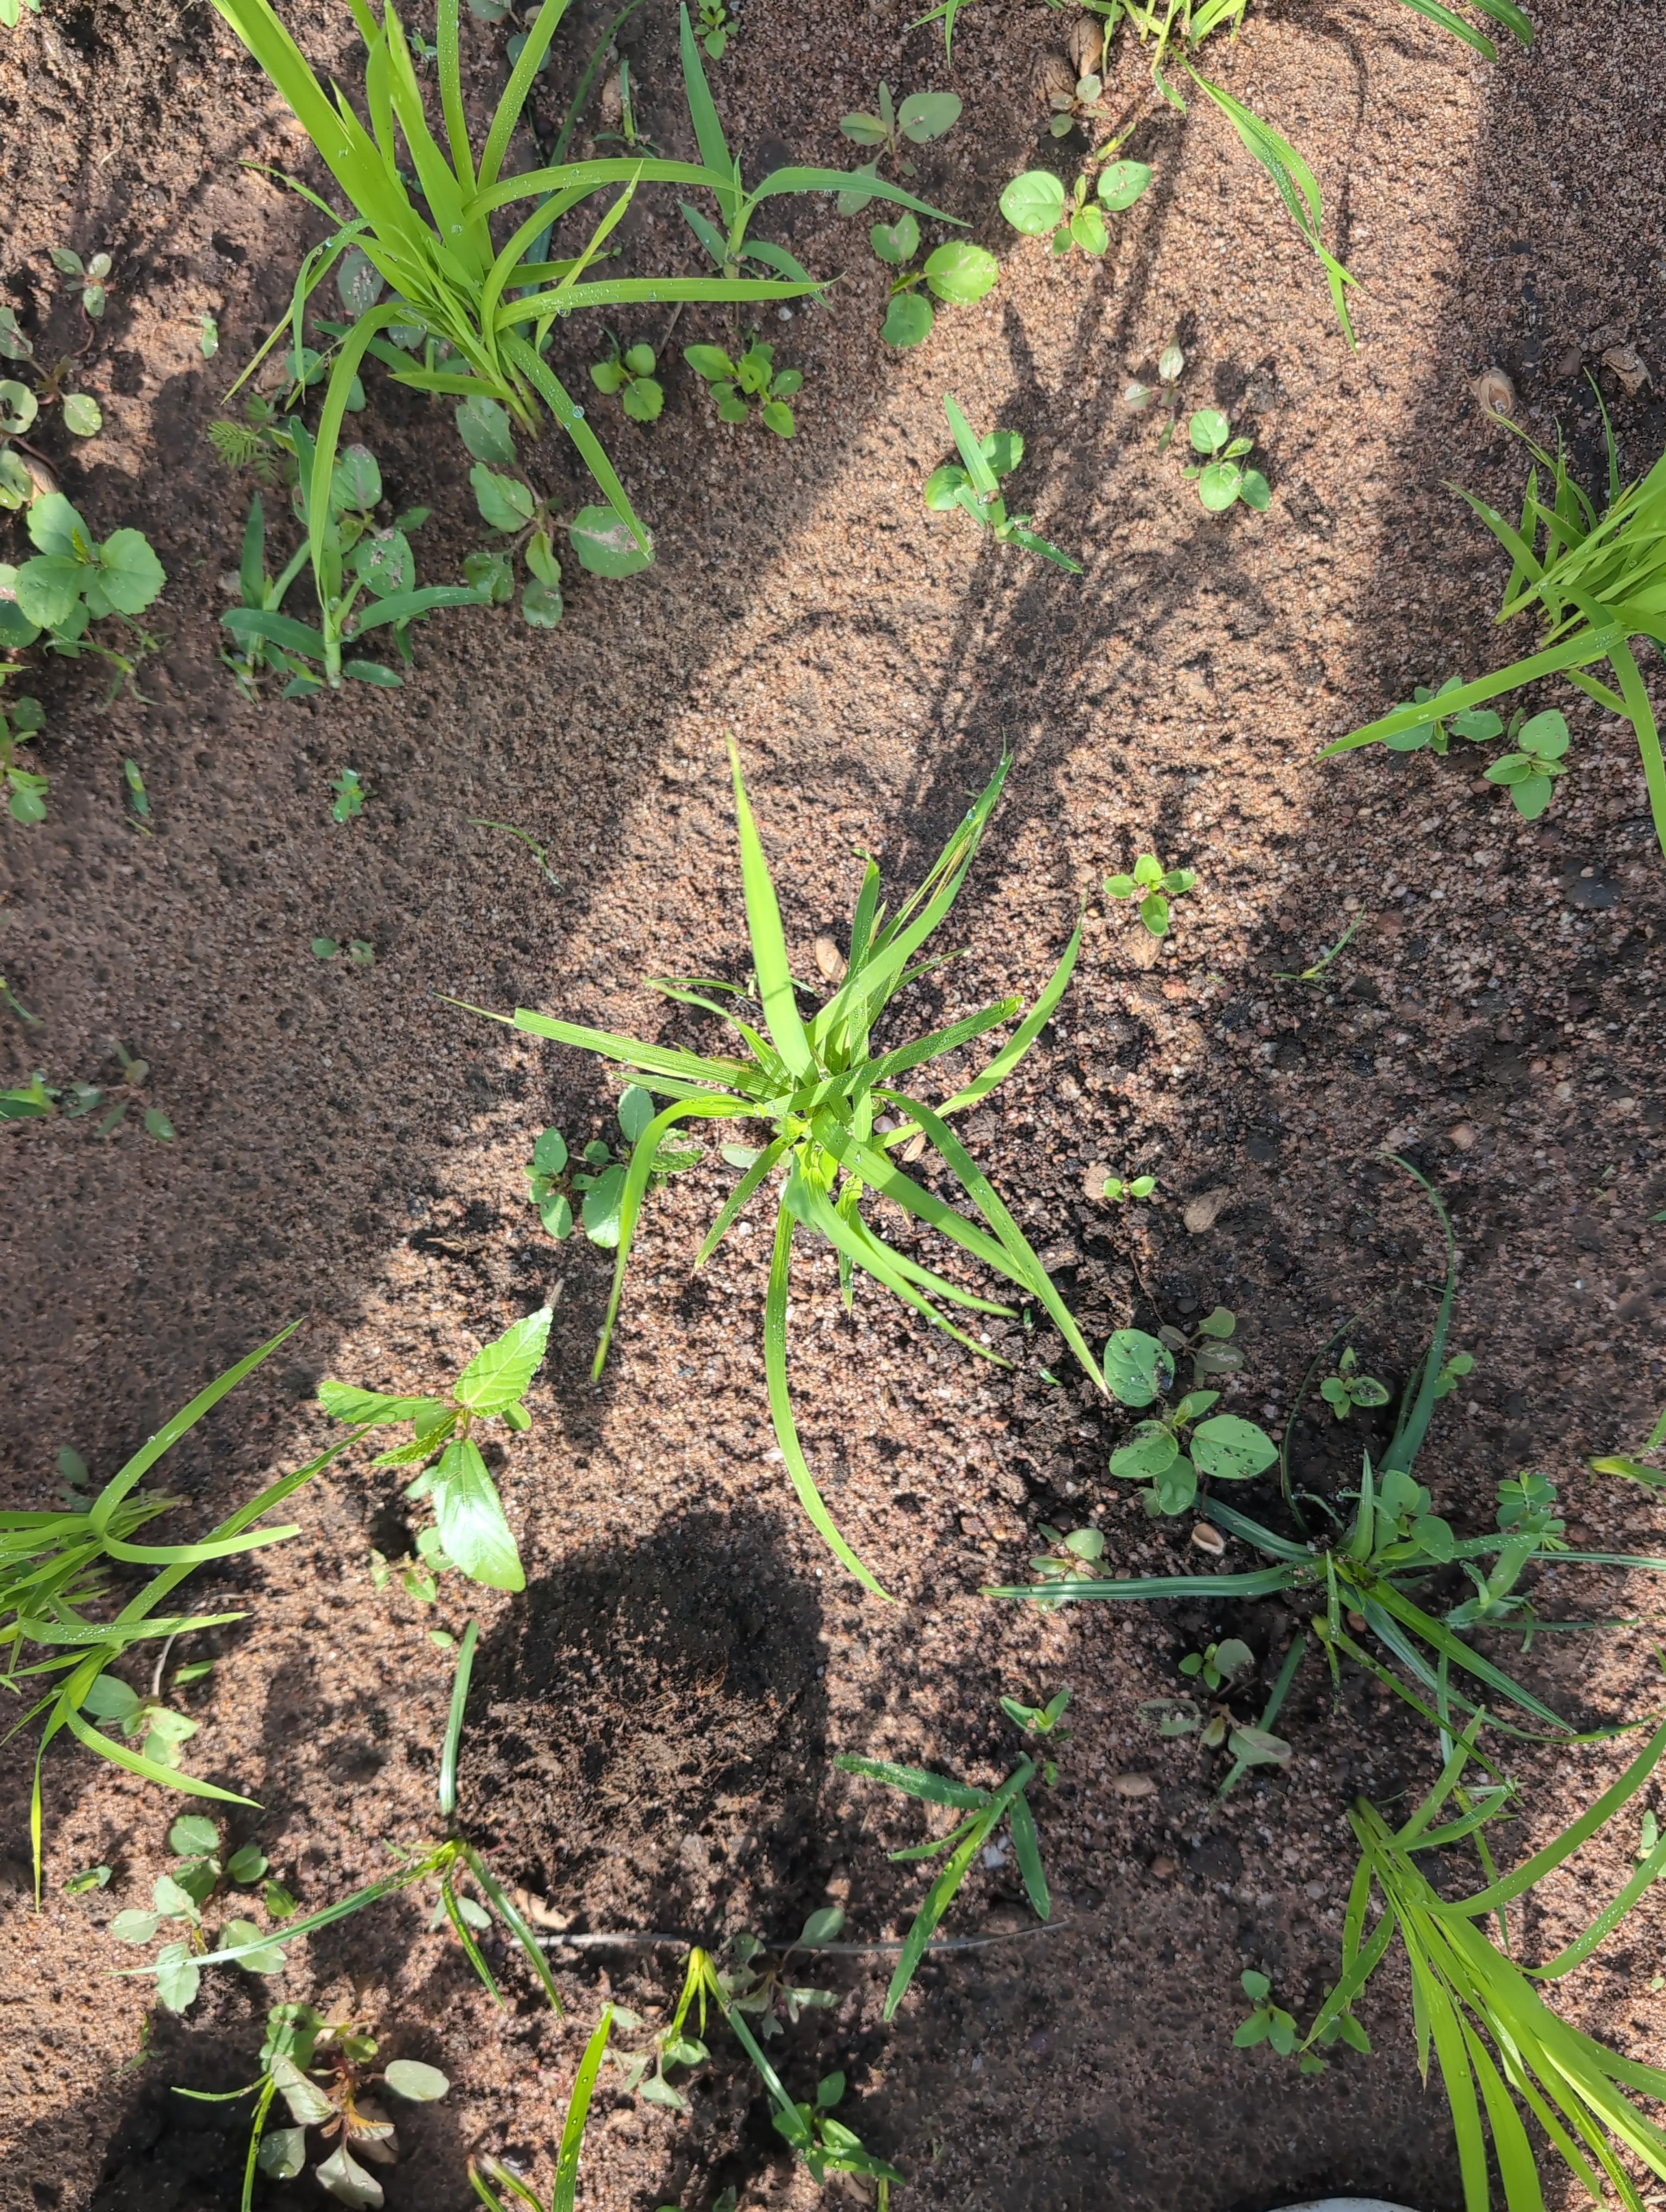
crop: rice
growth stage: establishment seedling
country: Côte d'Ivoire
